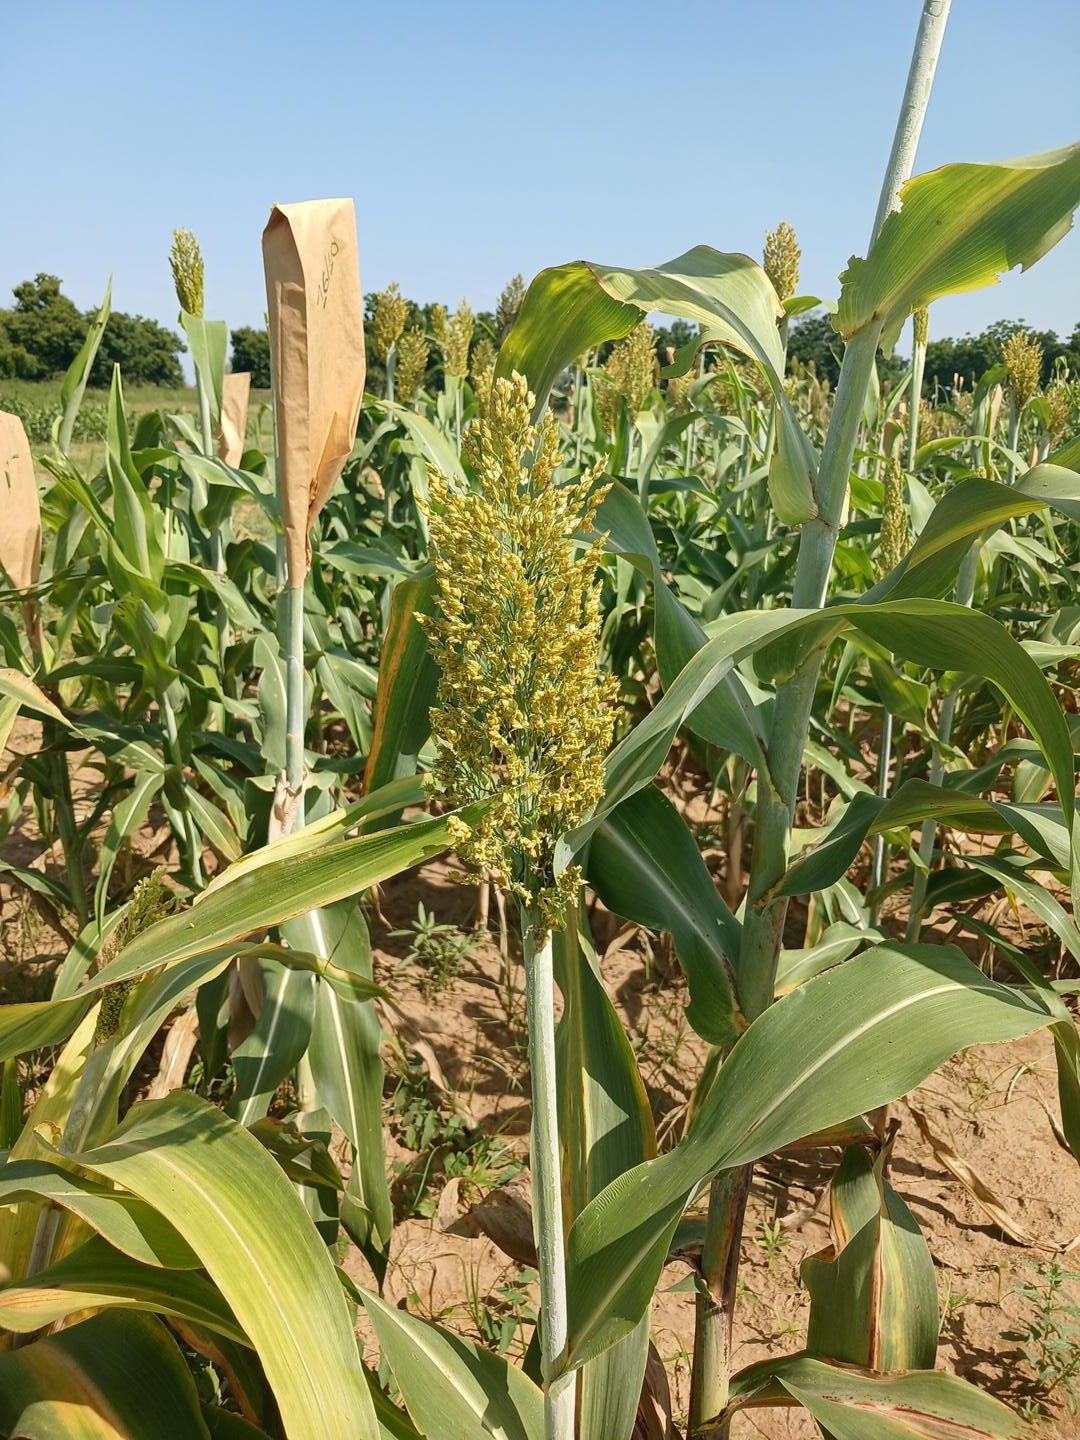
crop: sorghum
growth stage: flowering
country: Senegal
